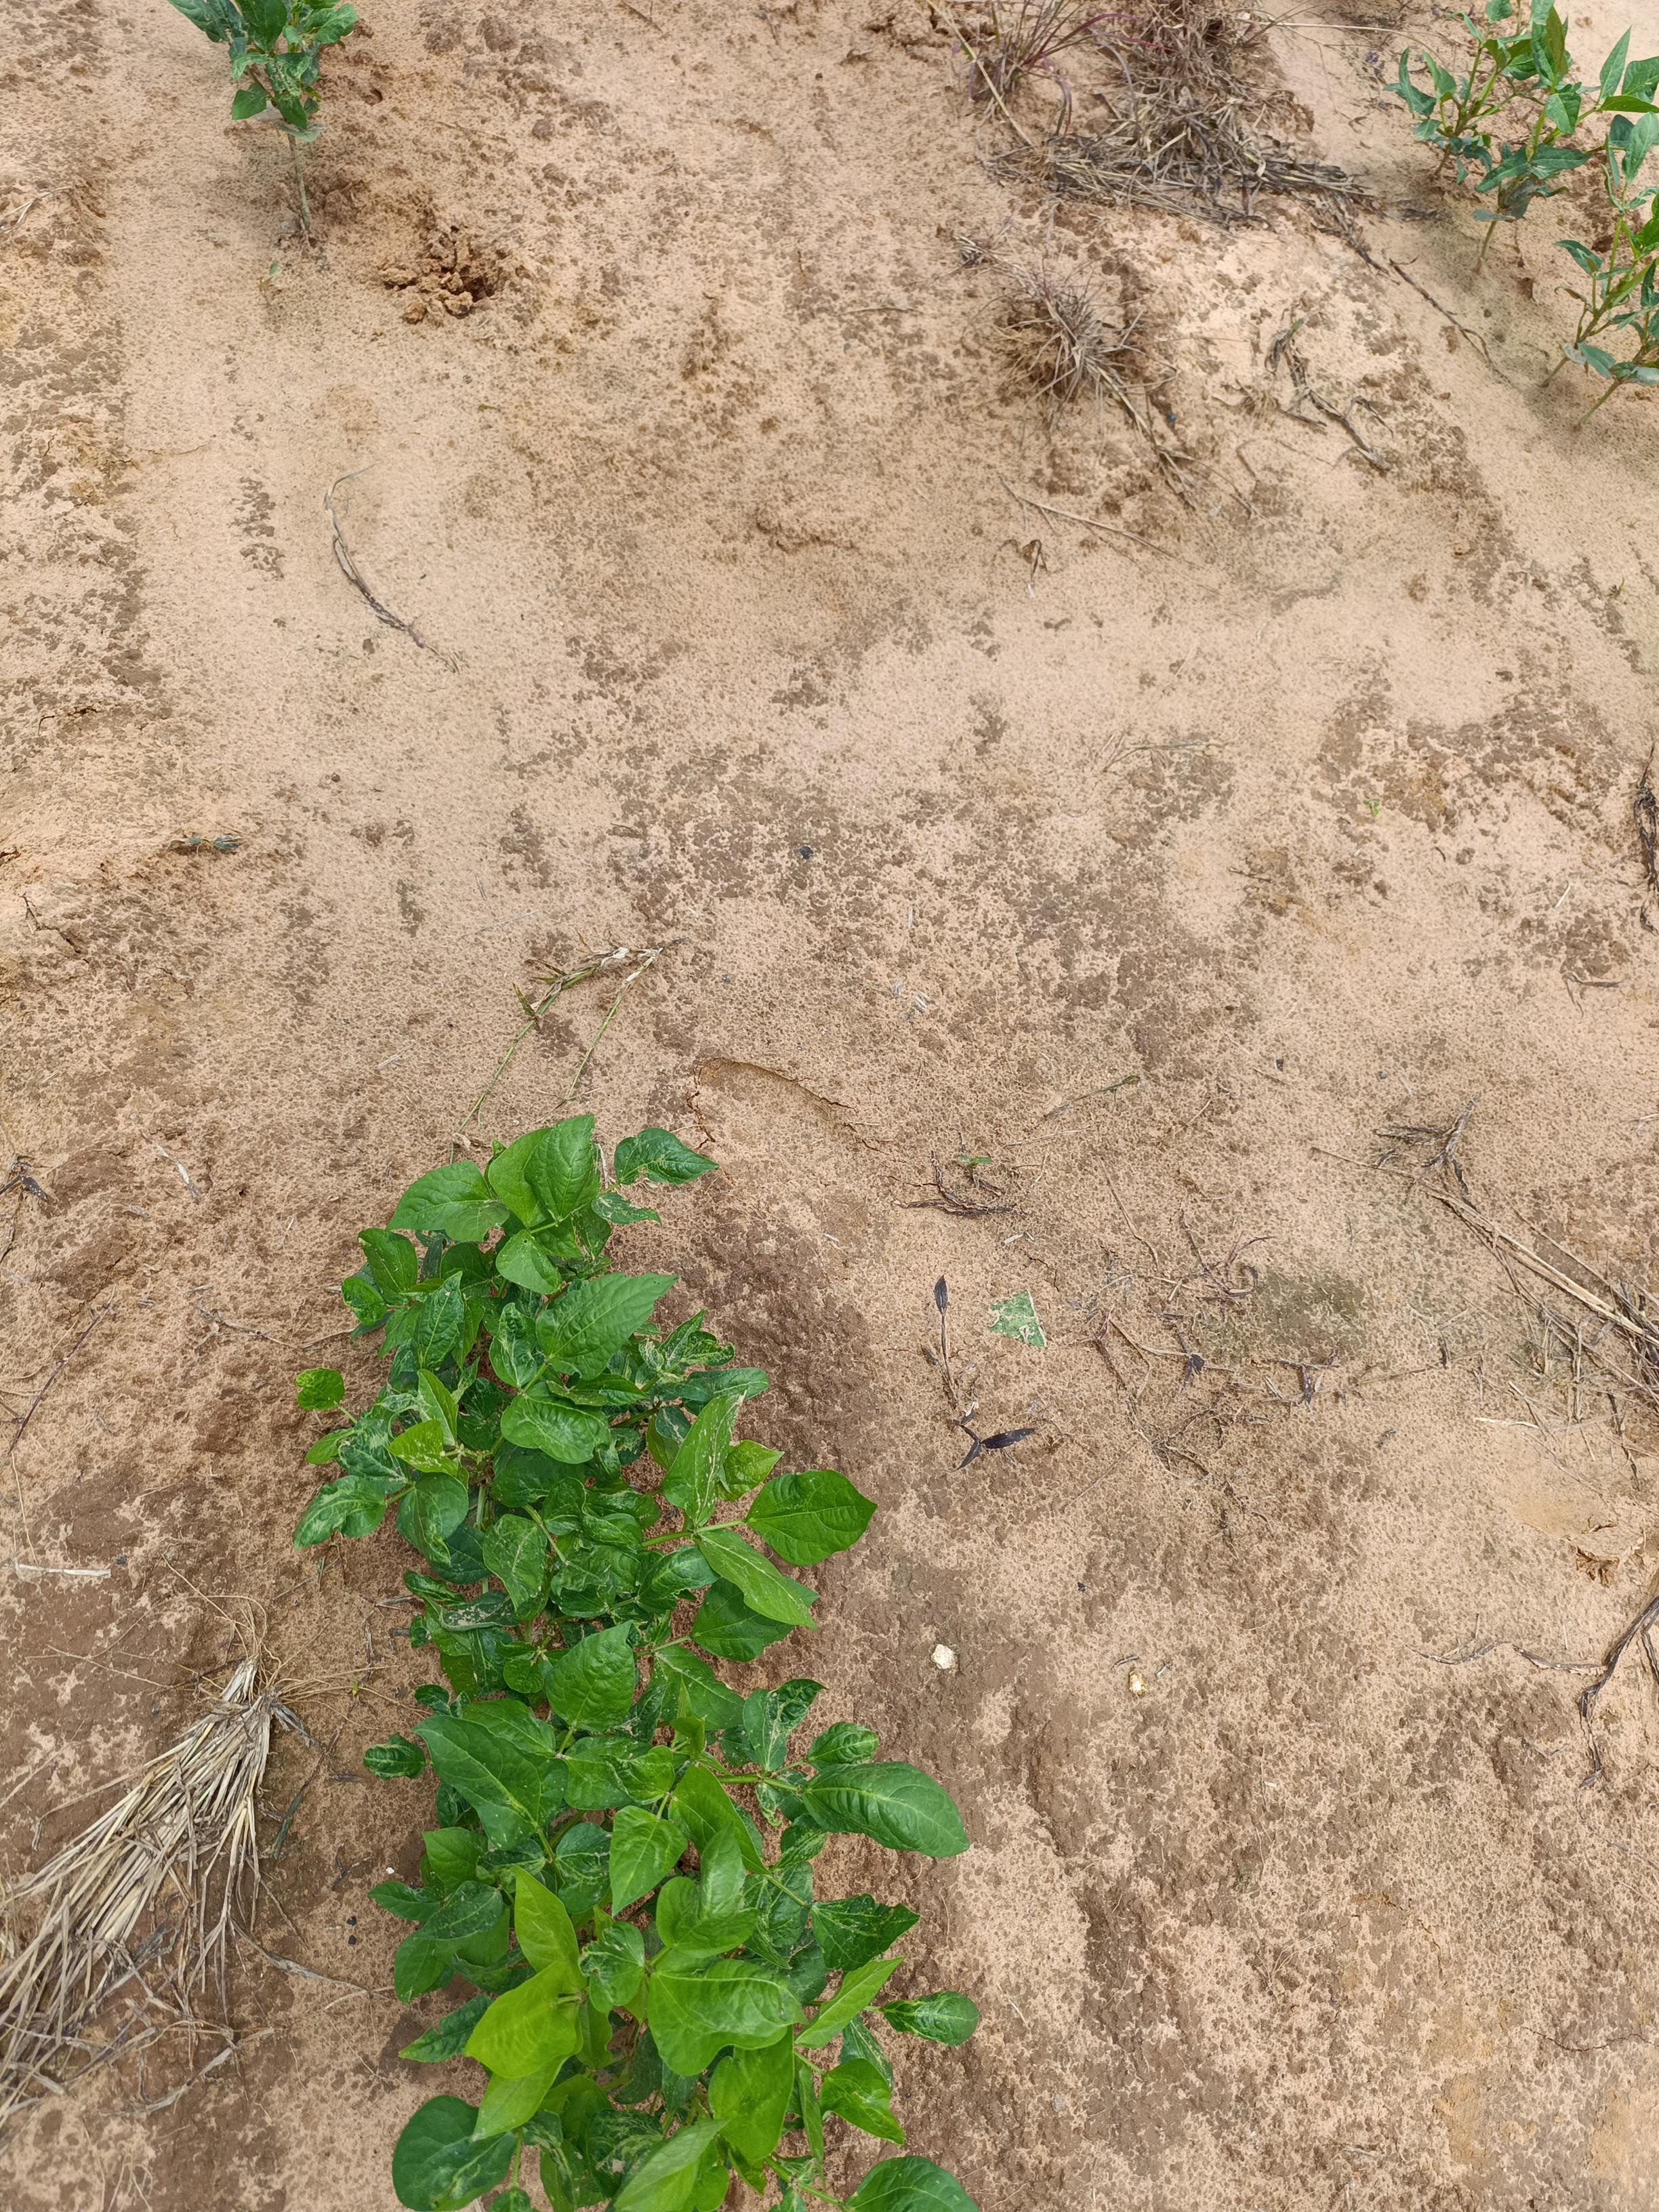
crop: cowpea
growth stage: emergence
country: Nigeria
